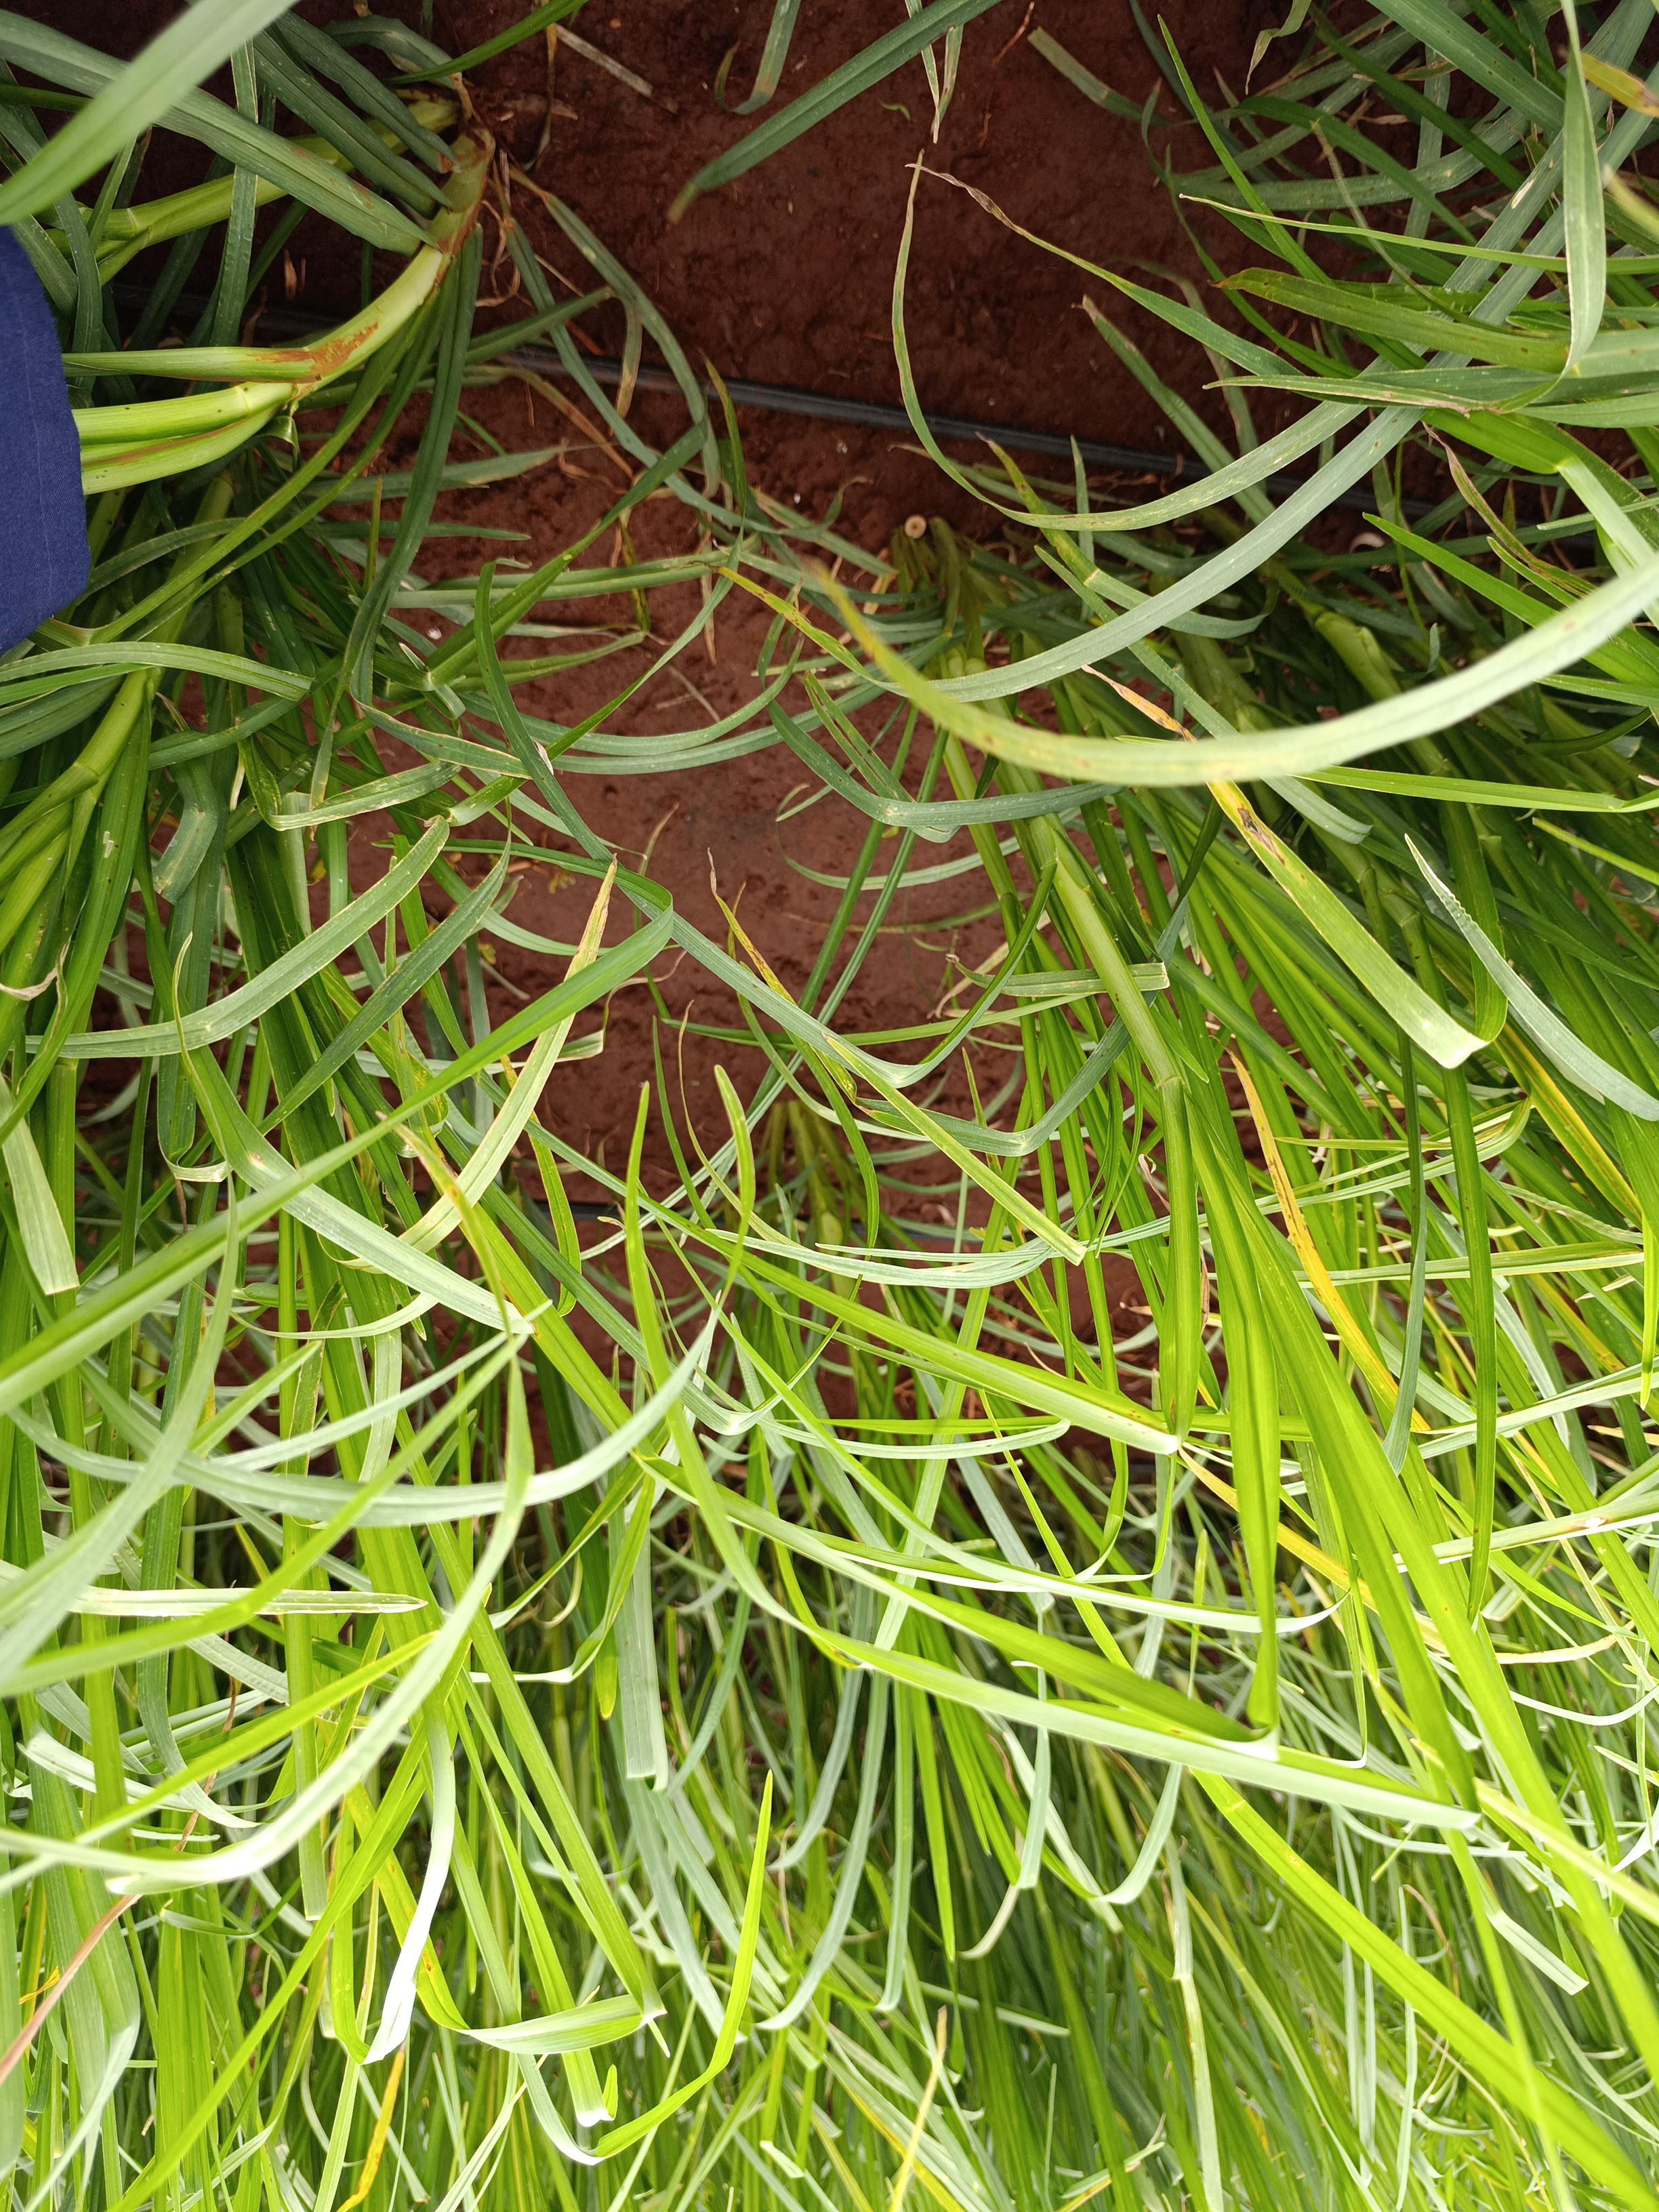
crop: finger millet
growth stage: heading tuber
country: Kenya
